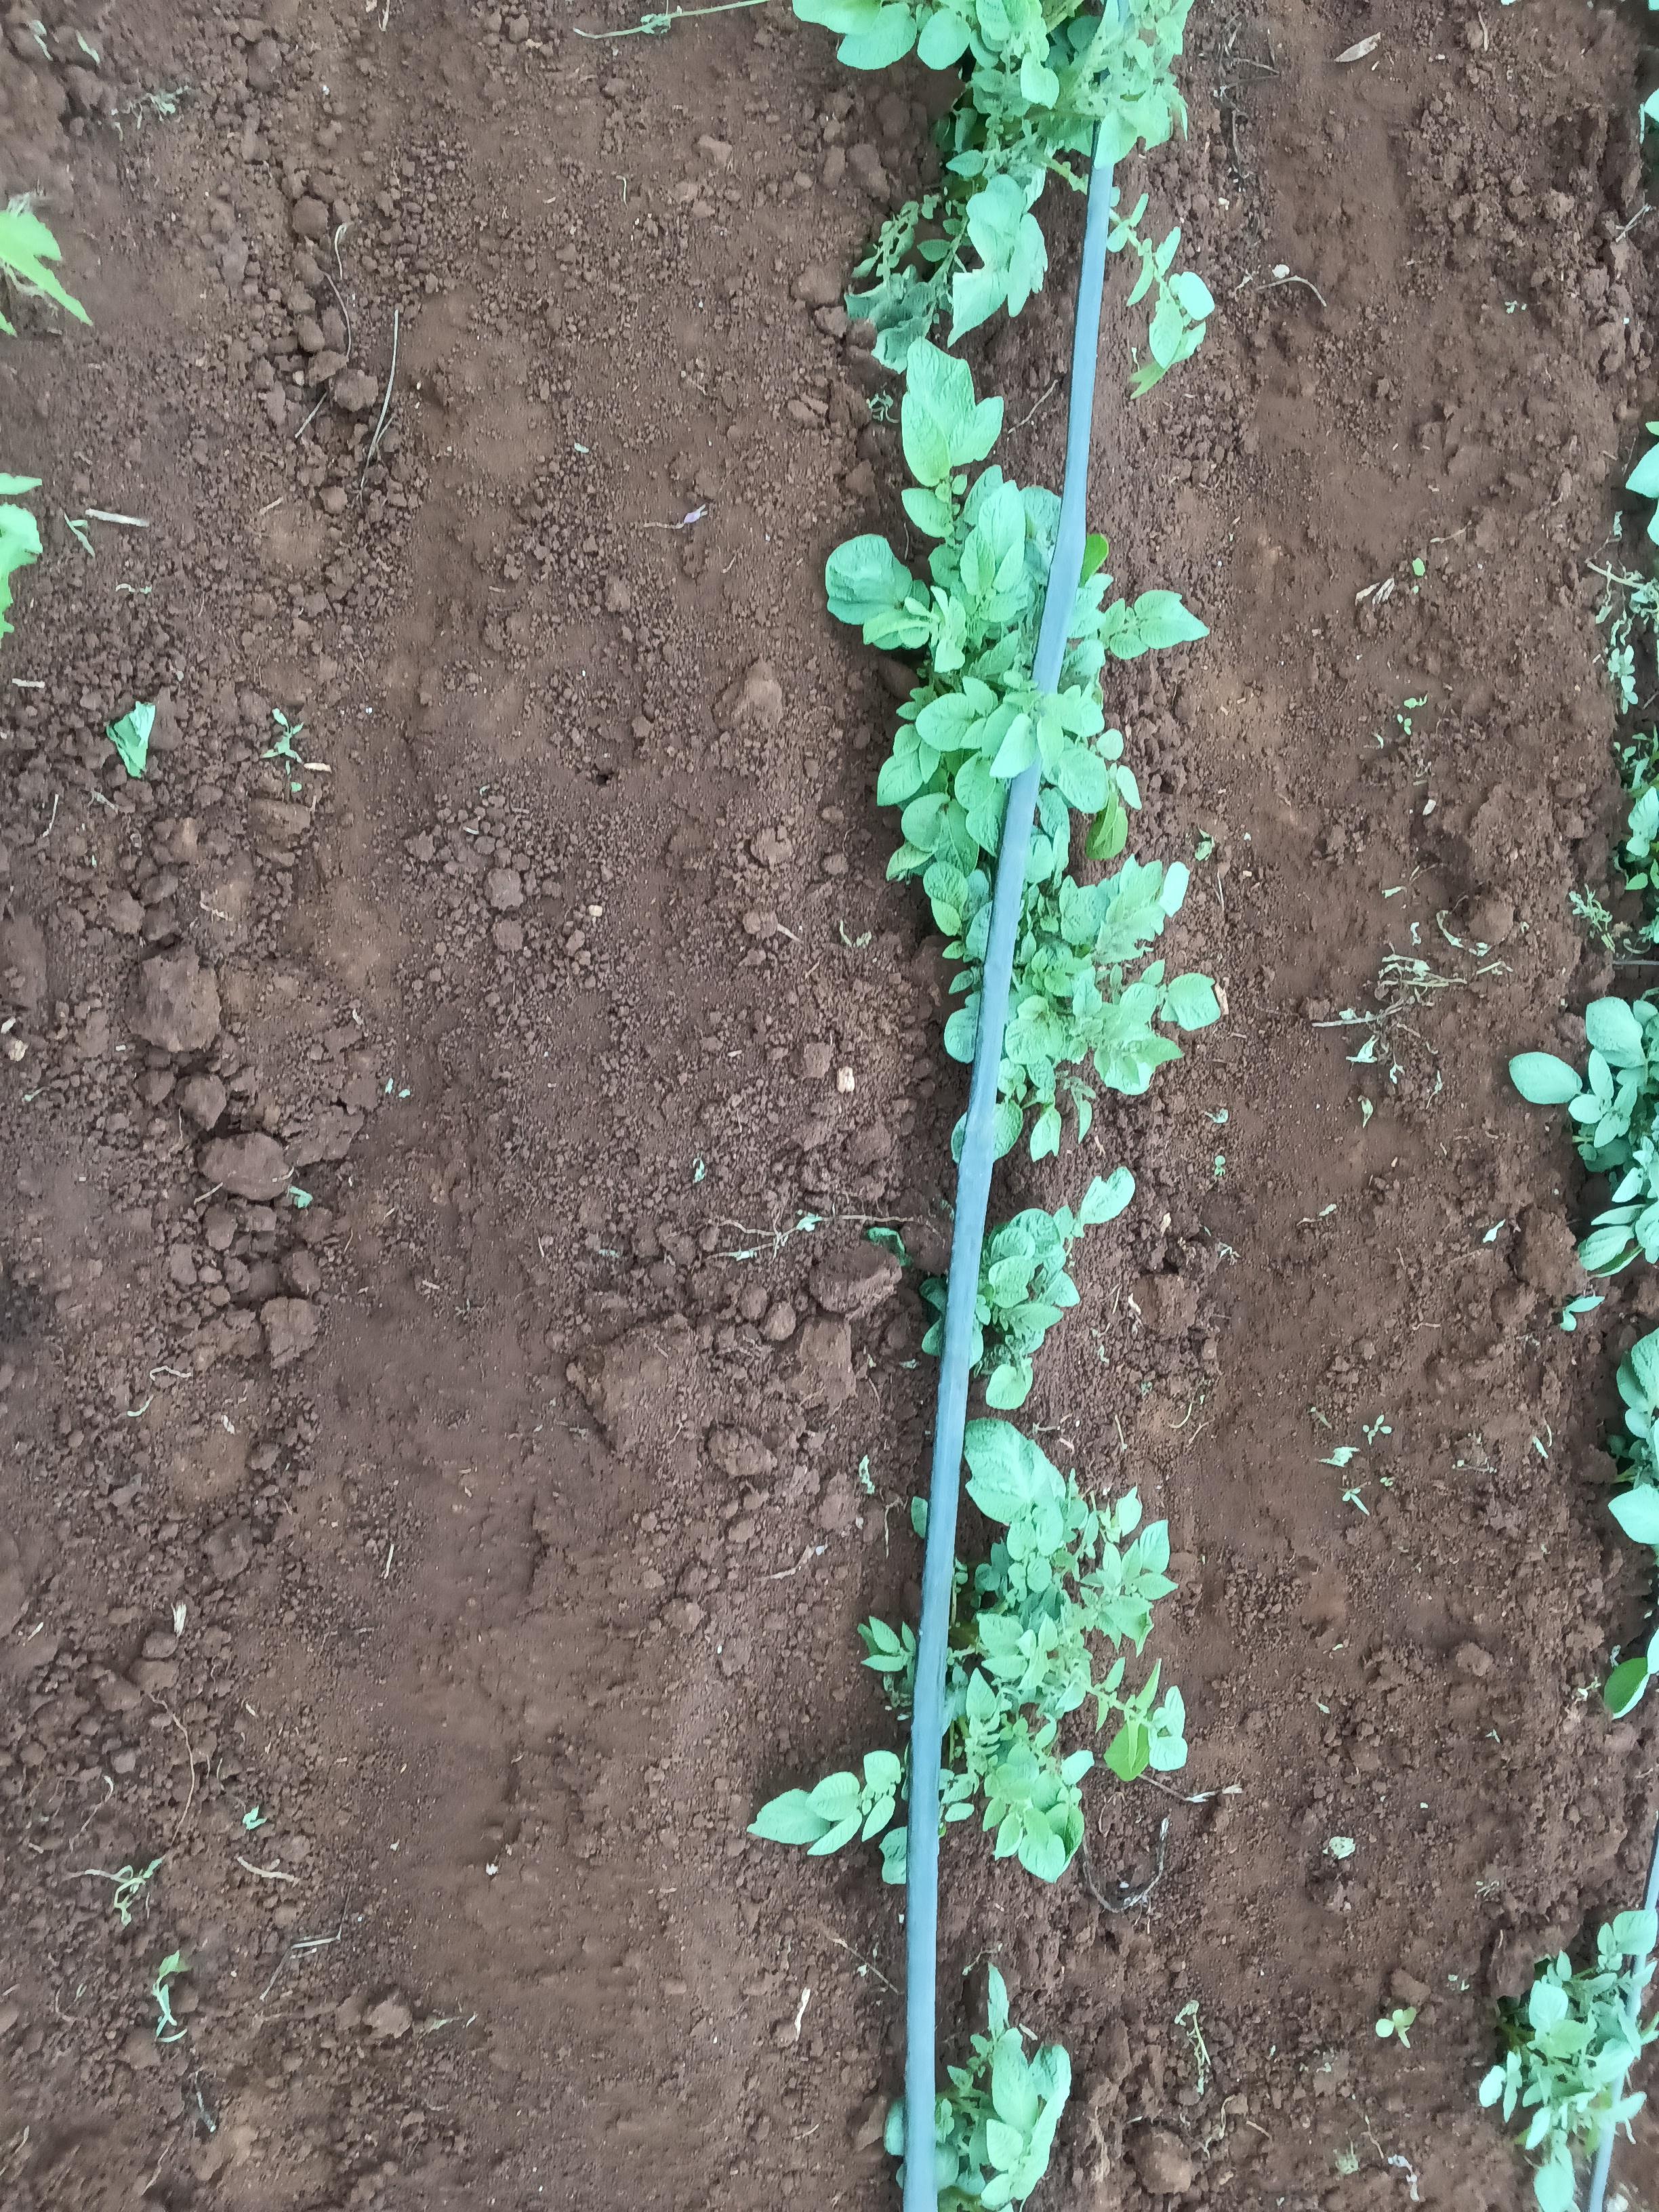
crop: potato
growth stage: vegetative
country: Kenya
